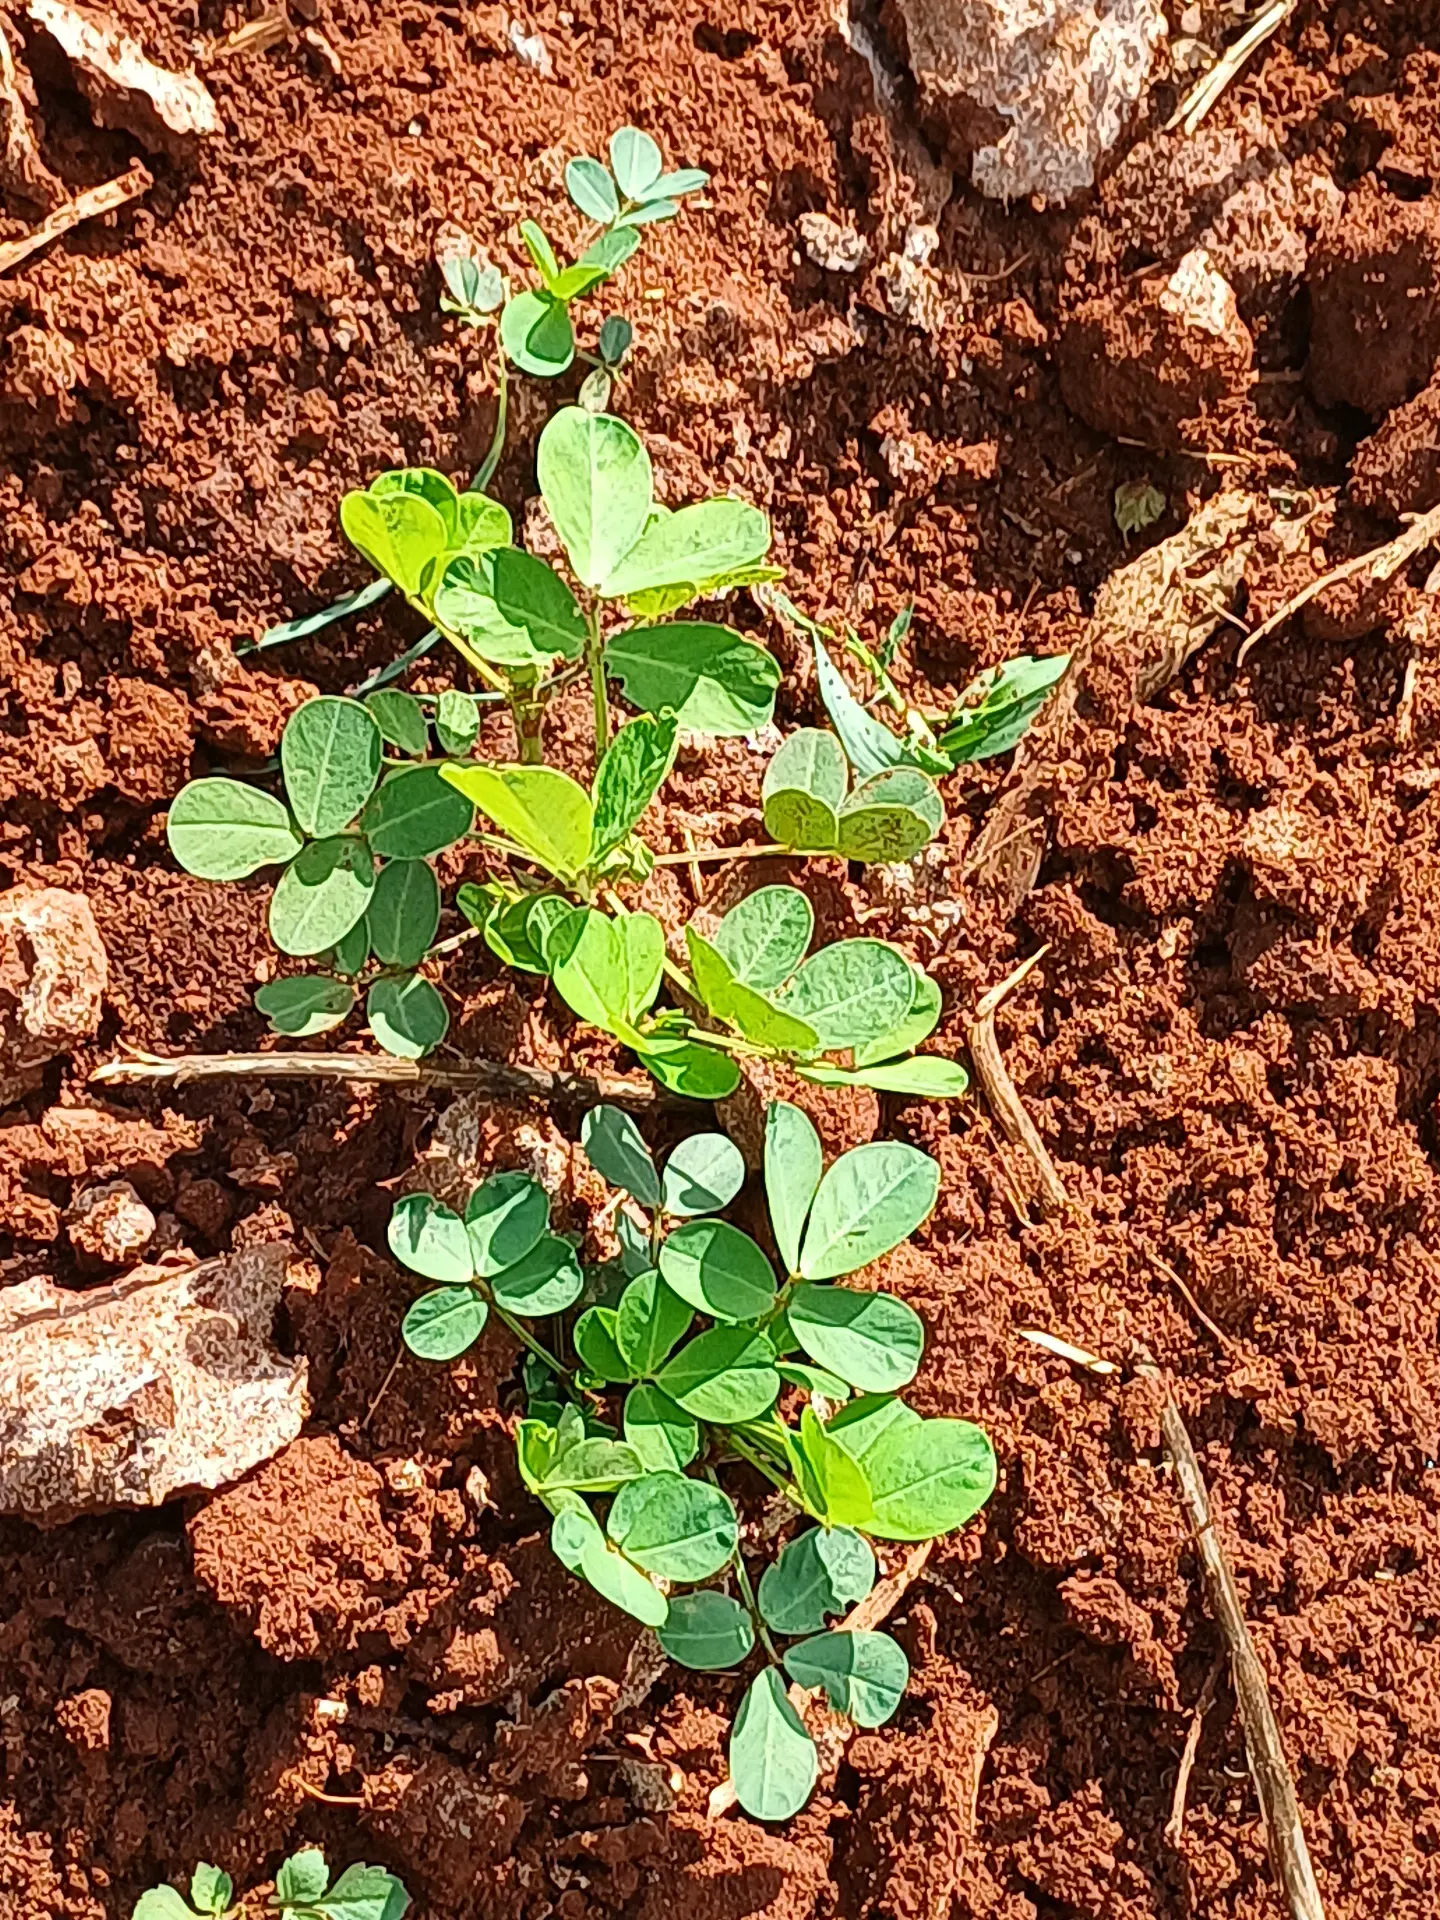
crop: groundnut
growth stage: vegetative
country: Kenya
